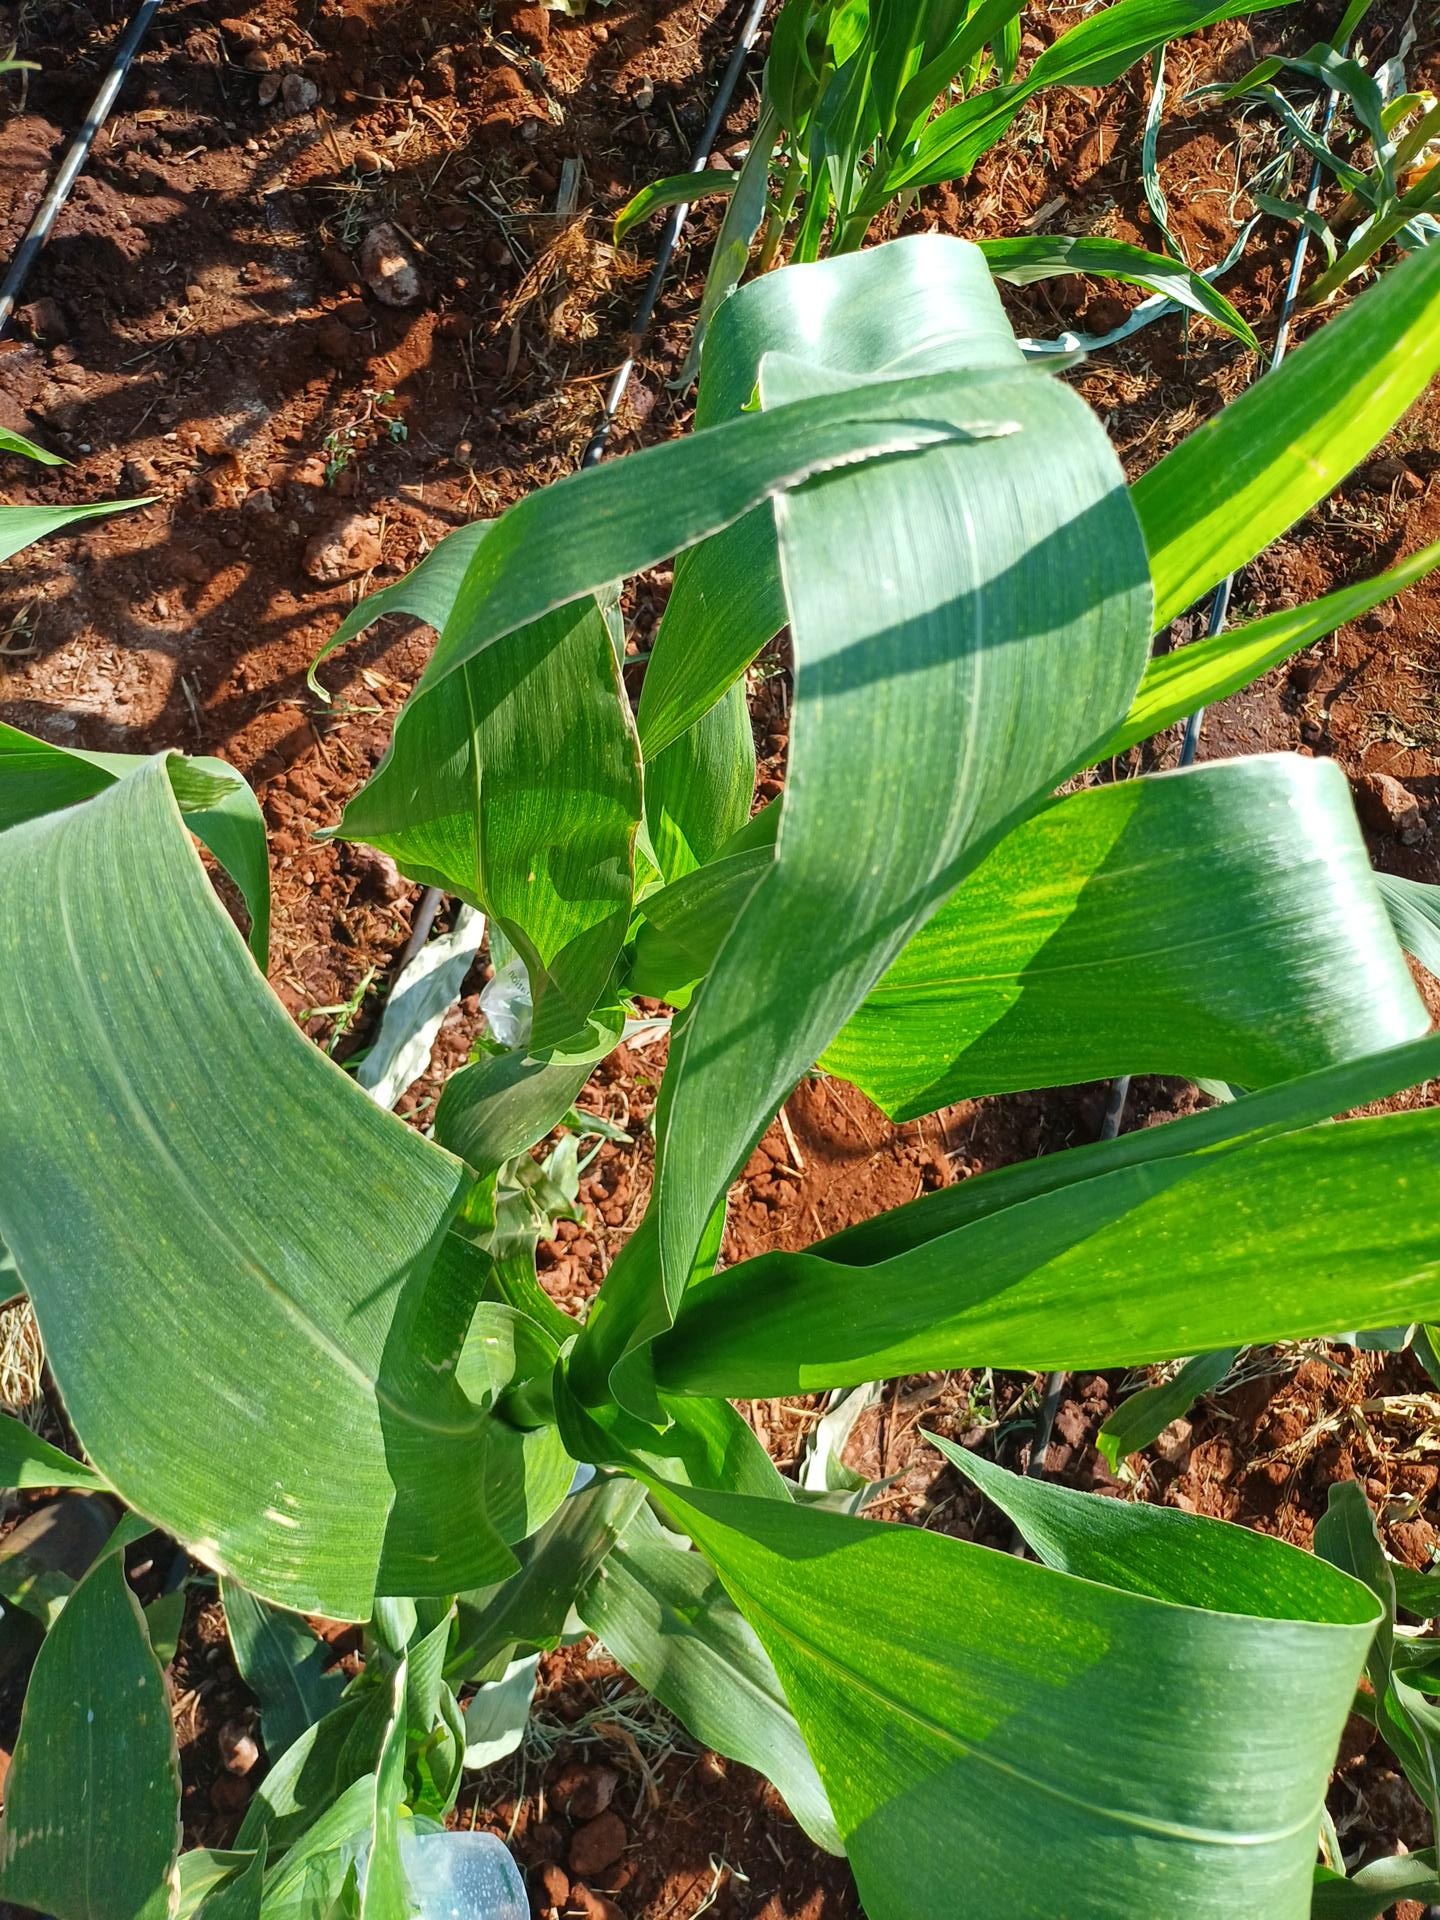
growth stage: vegetative
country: Kenya
